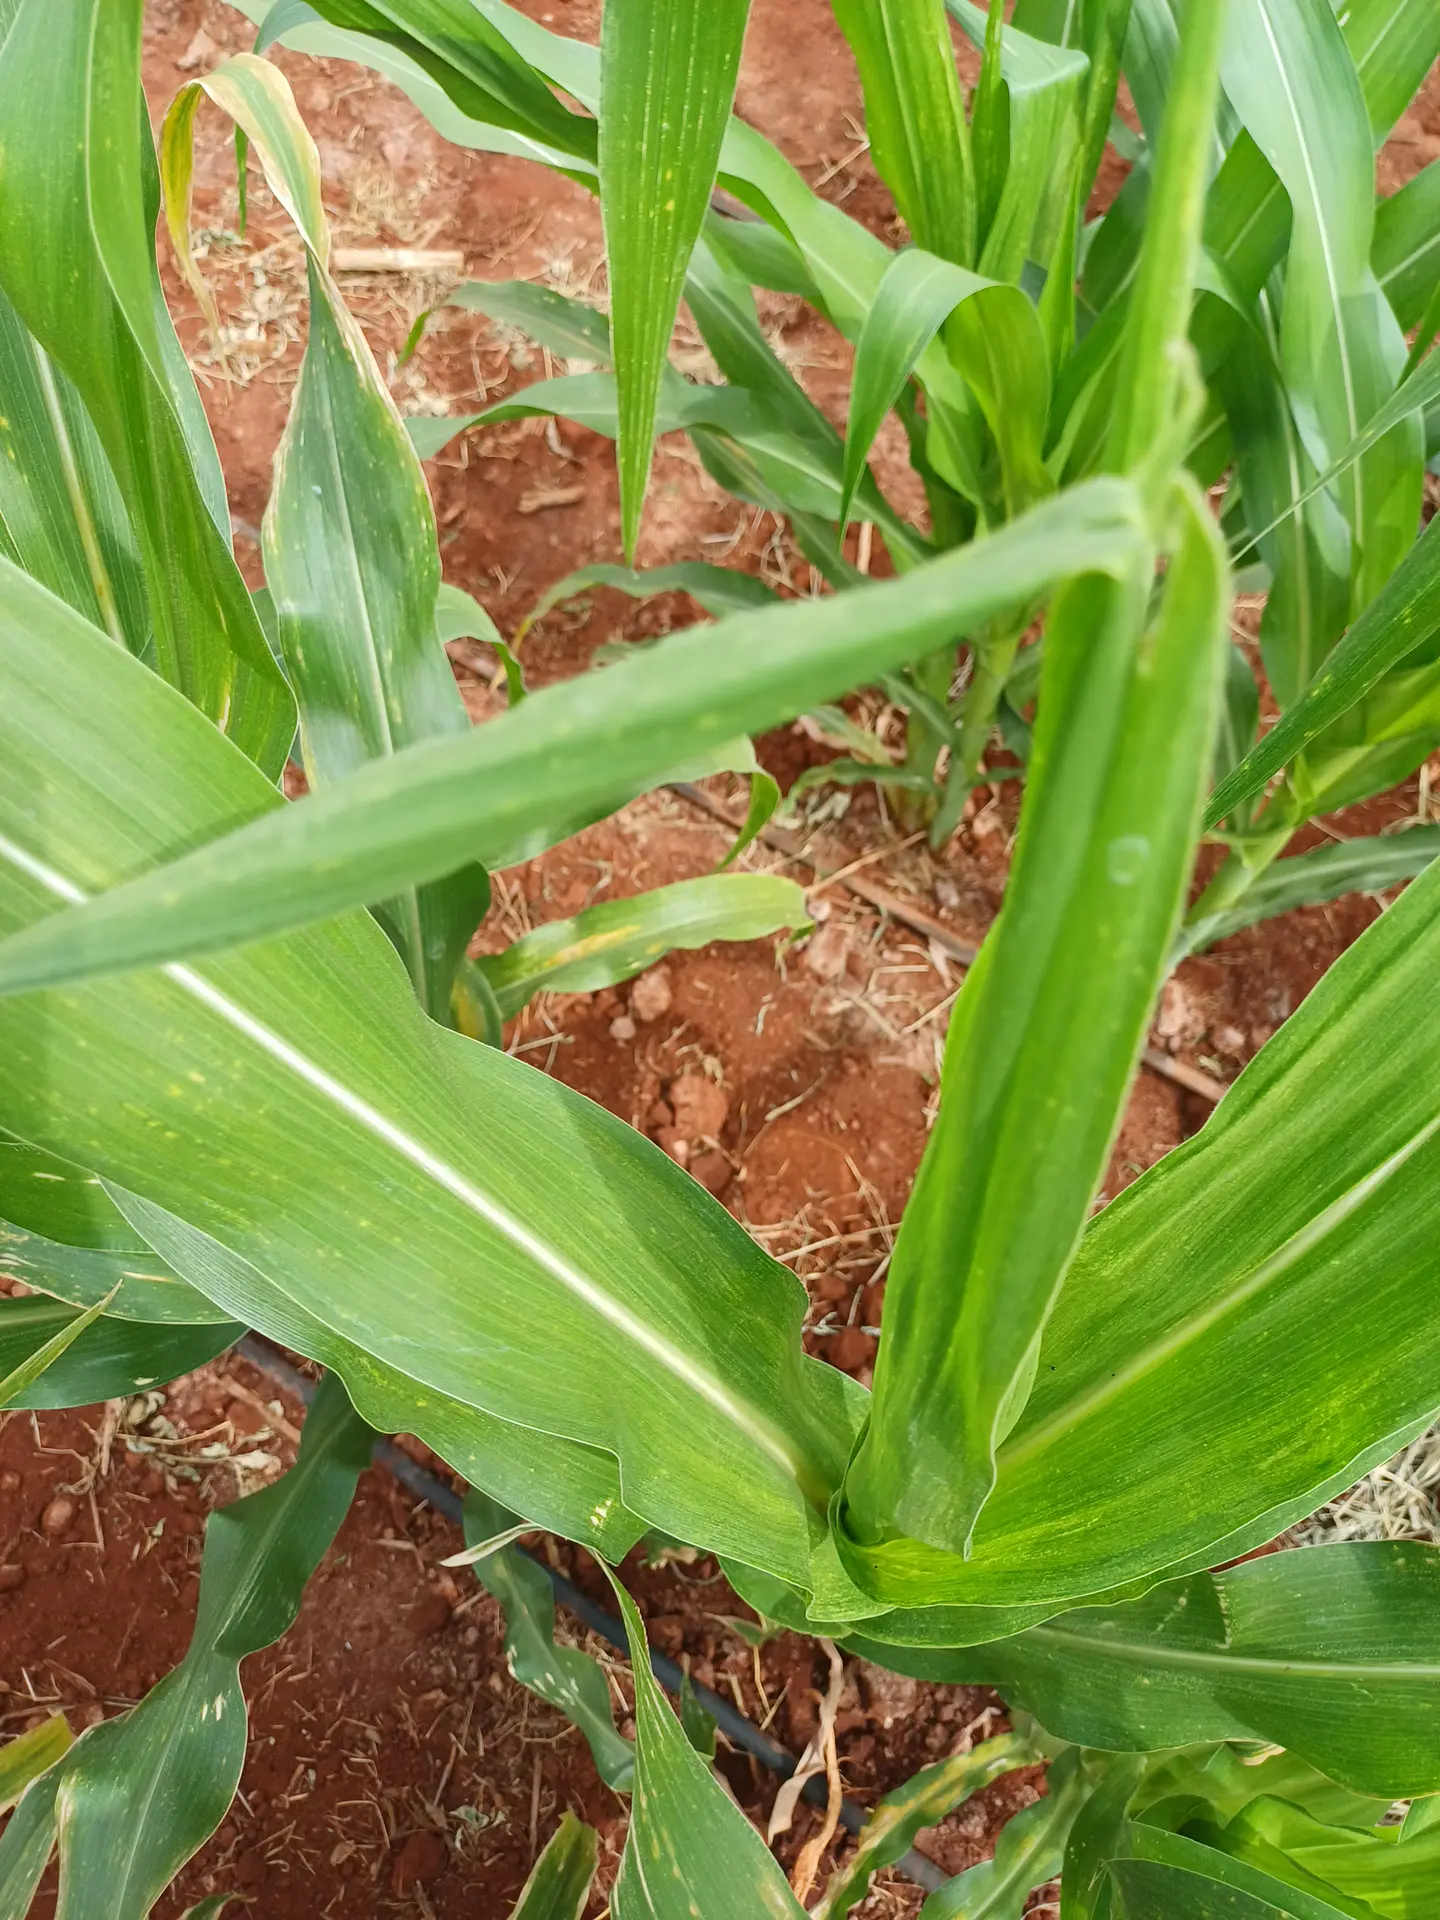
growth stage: vegetative
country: Kenya
